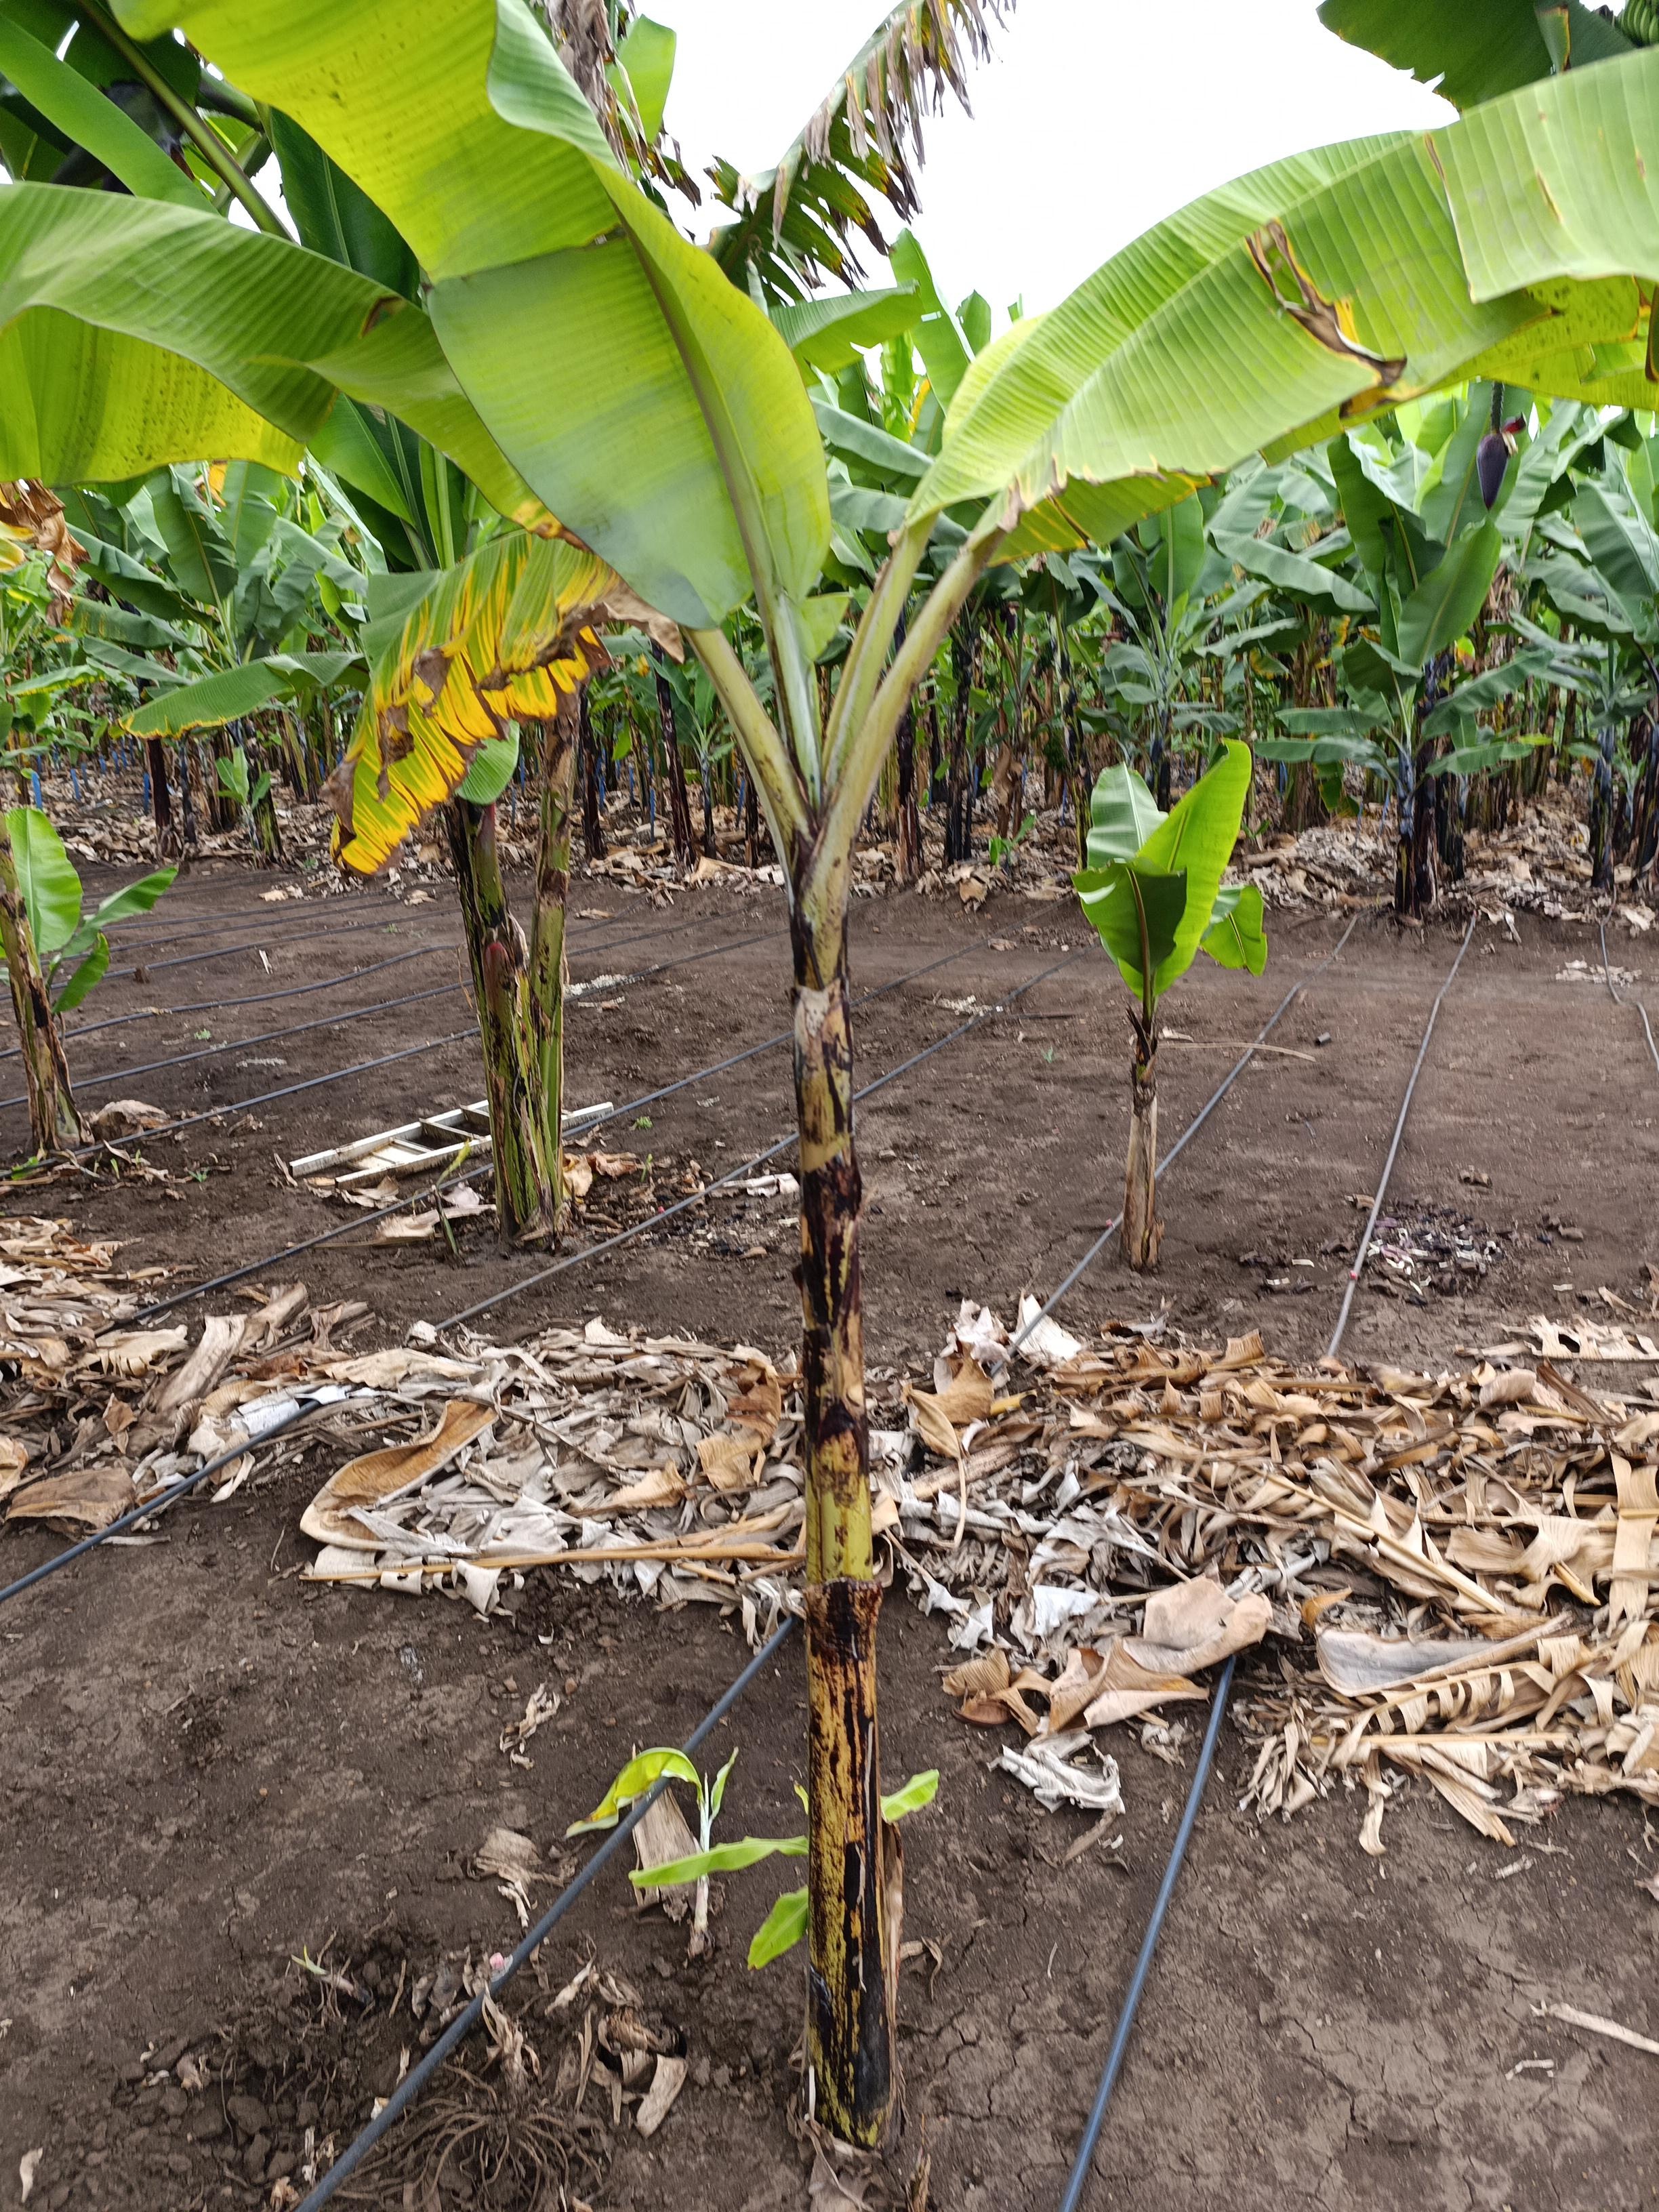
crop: banana
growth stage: vegetative
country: Tanzania
